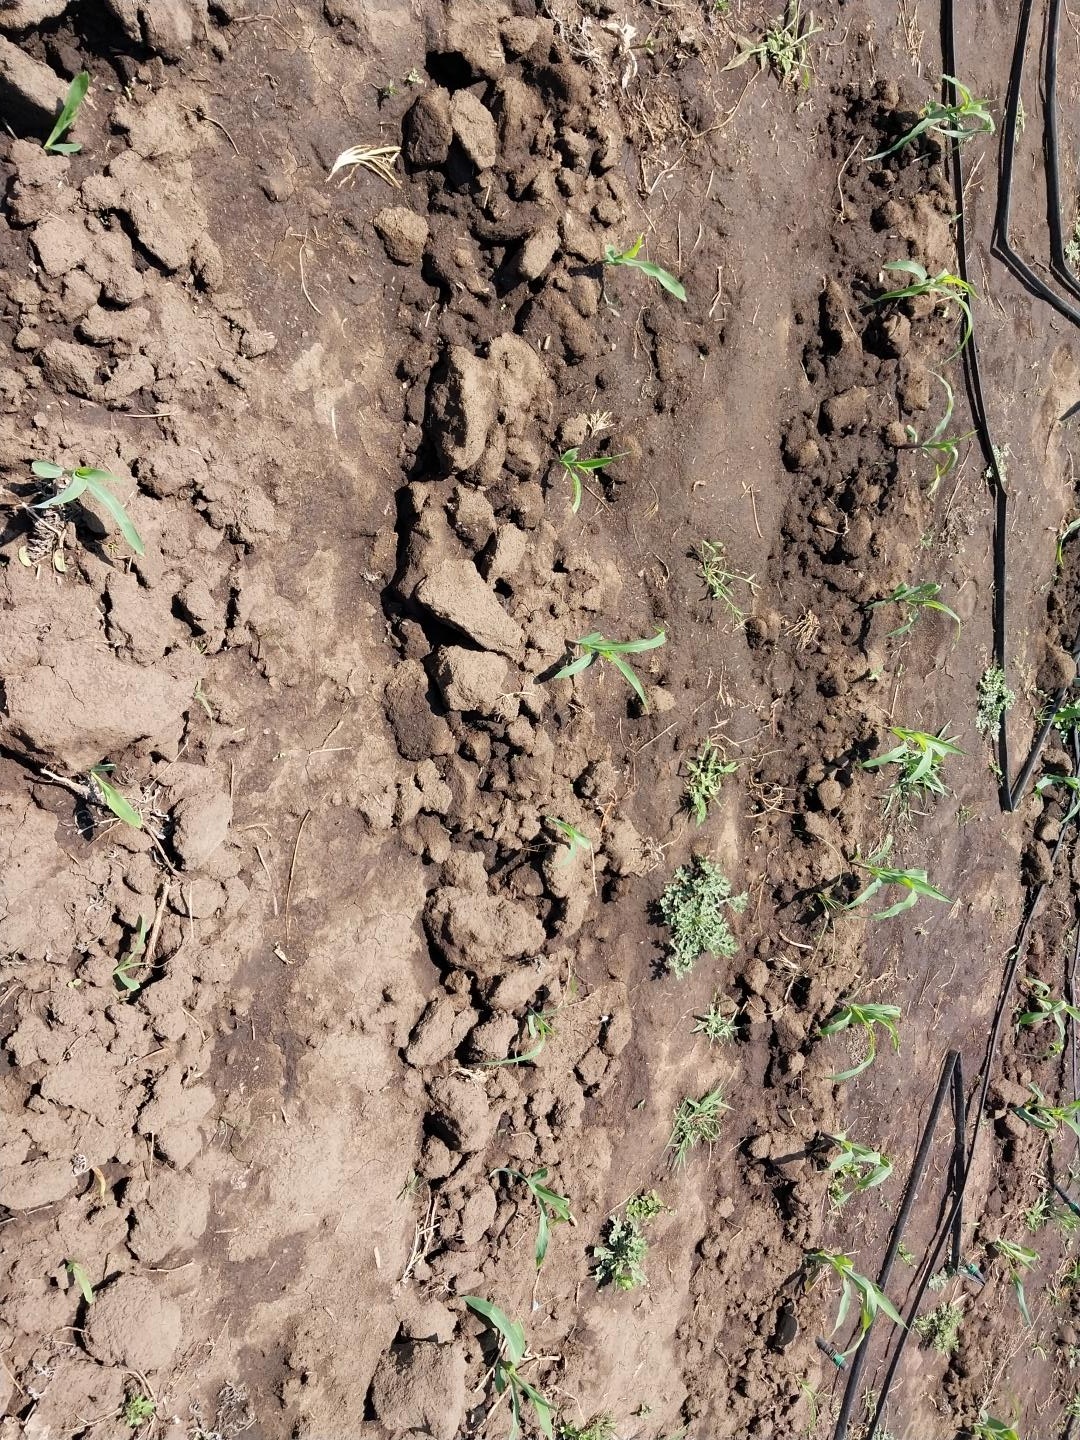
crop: maize
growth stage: emergence
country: Tanzania
